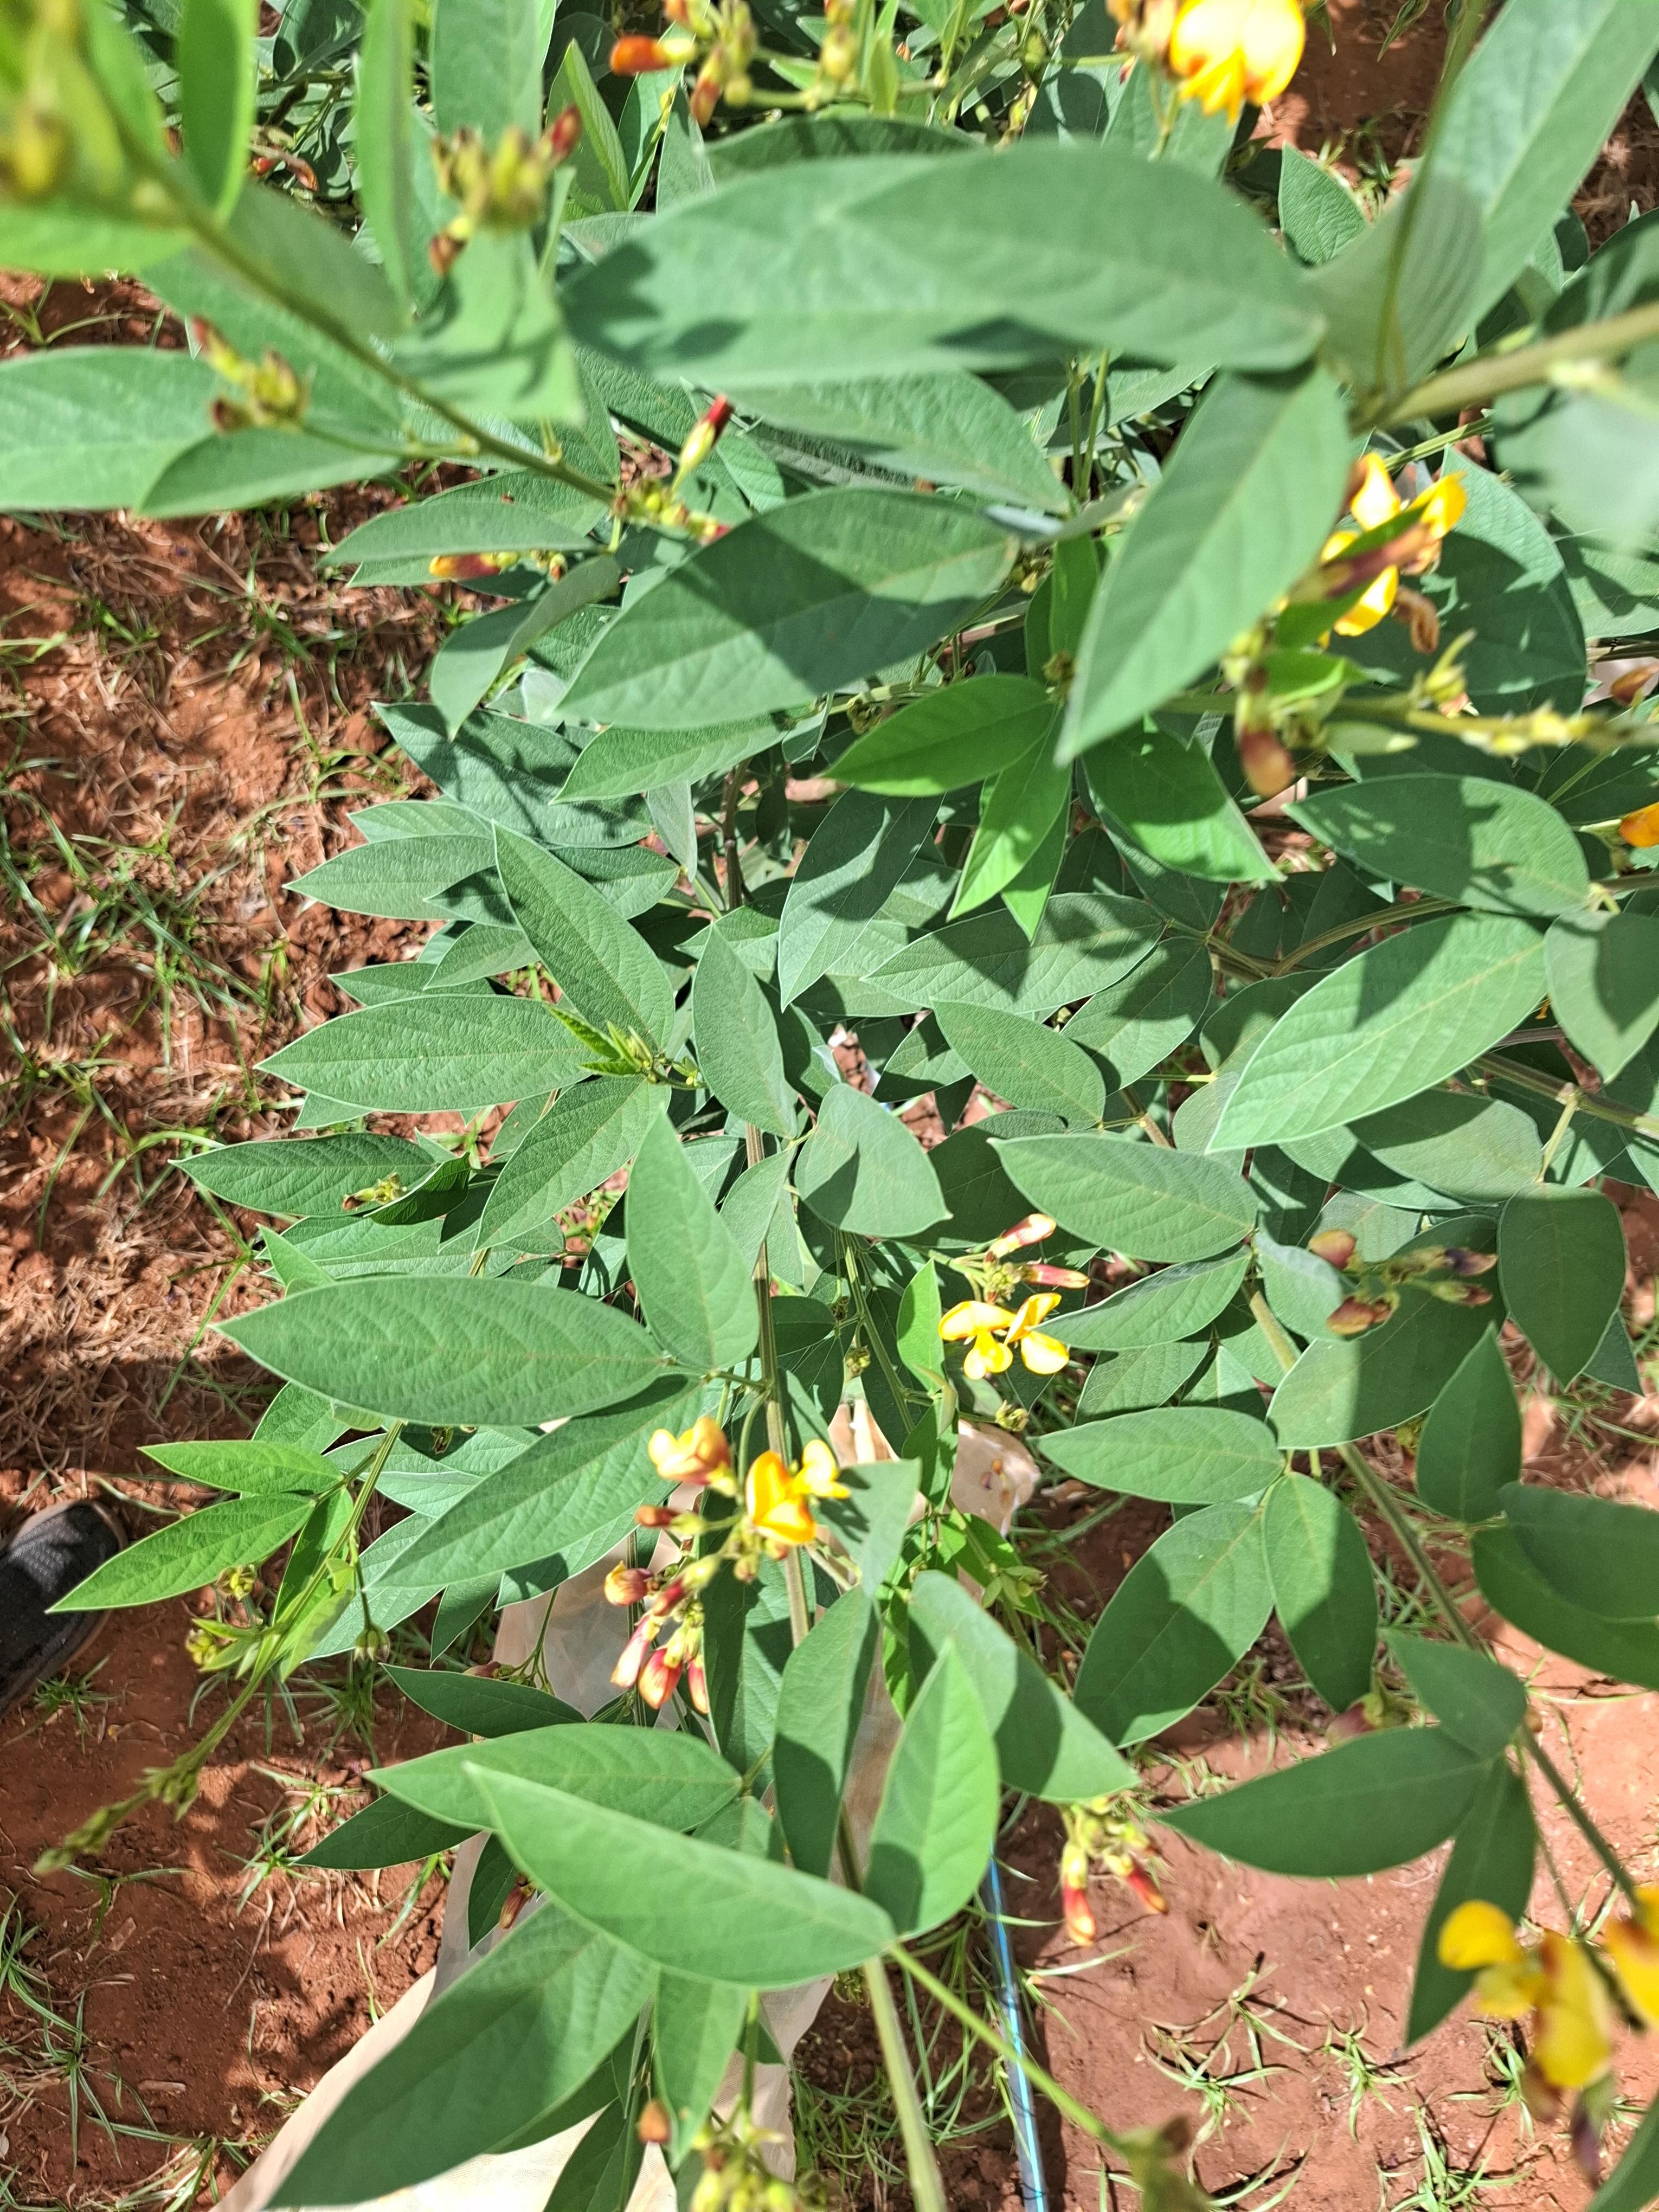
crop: pigeonpea
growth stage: development pod
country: Kenya
